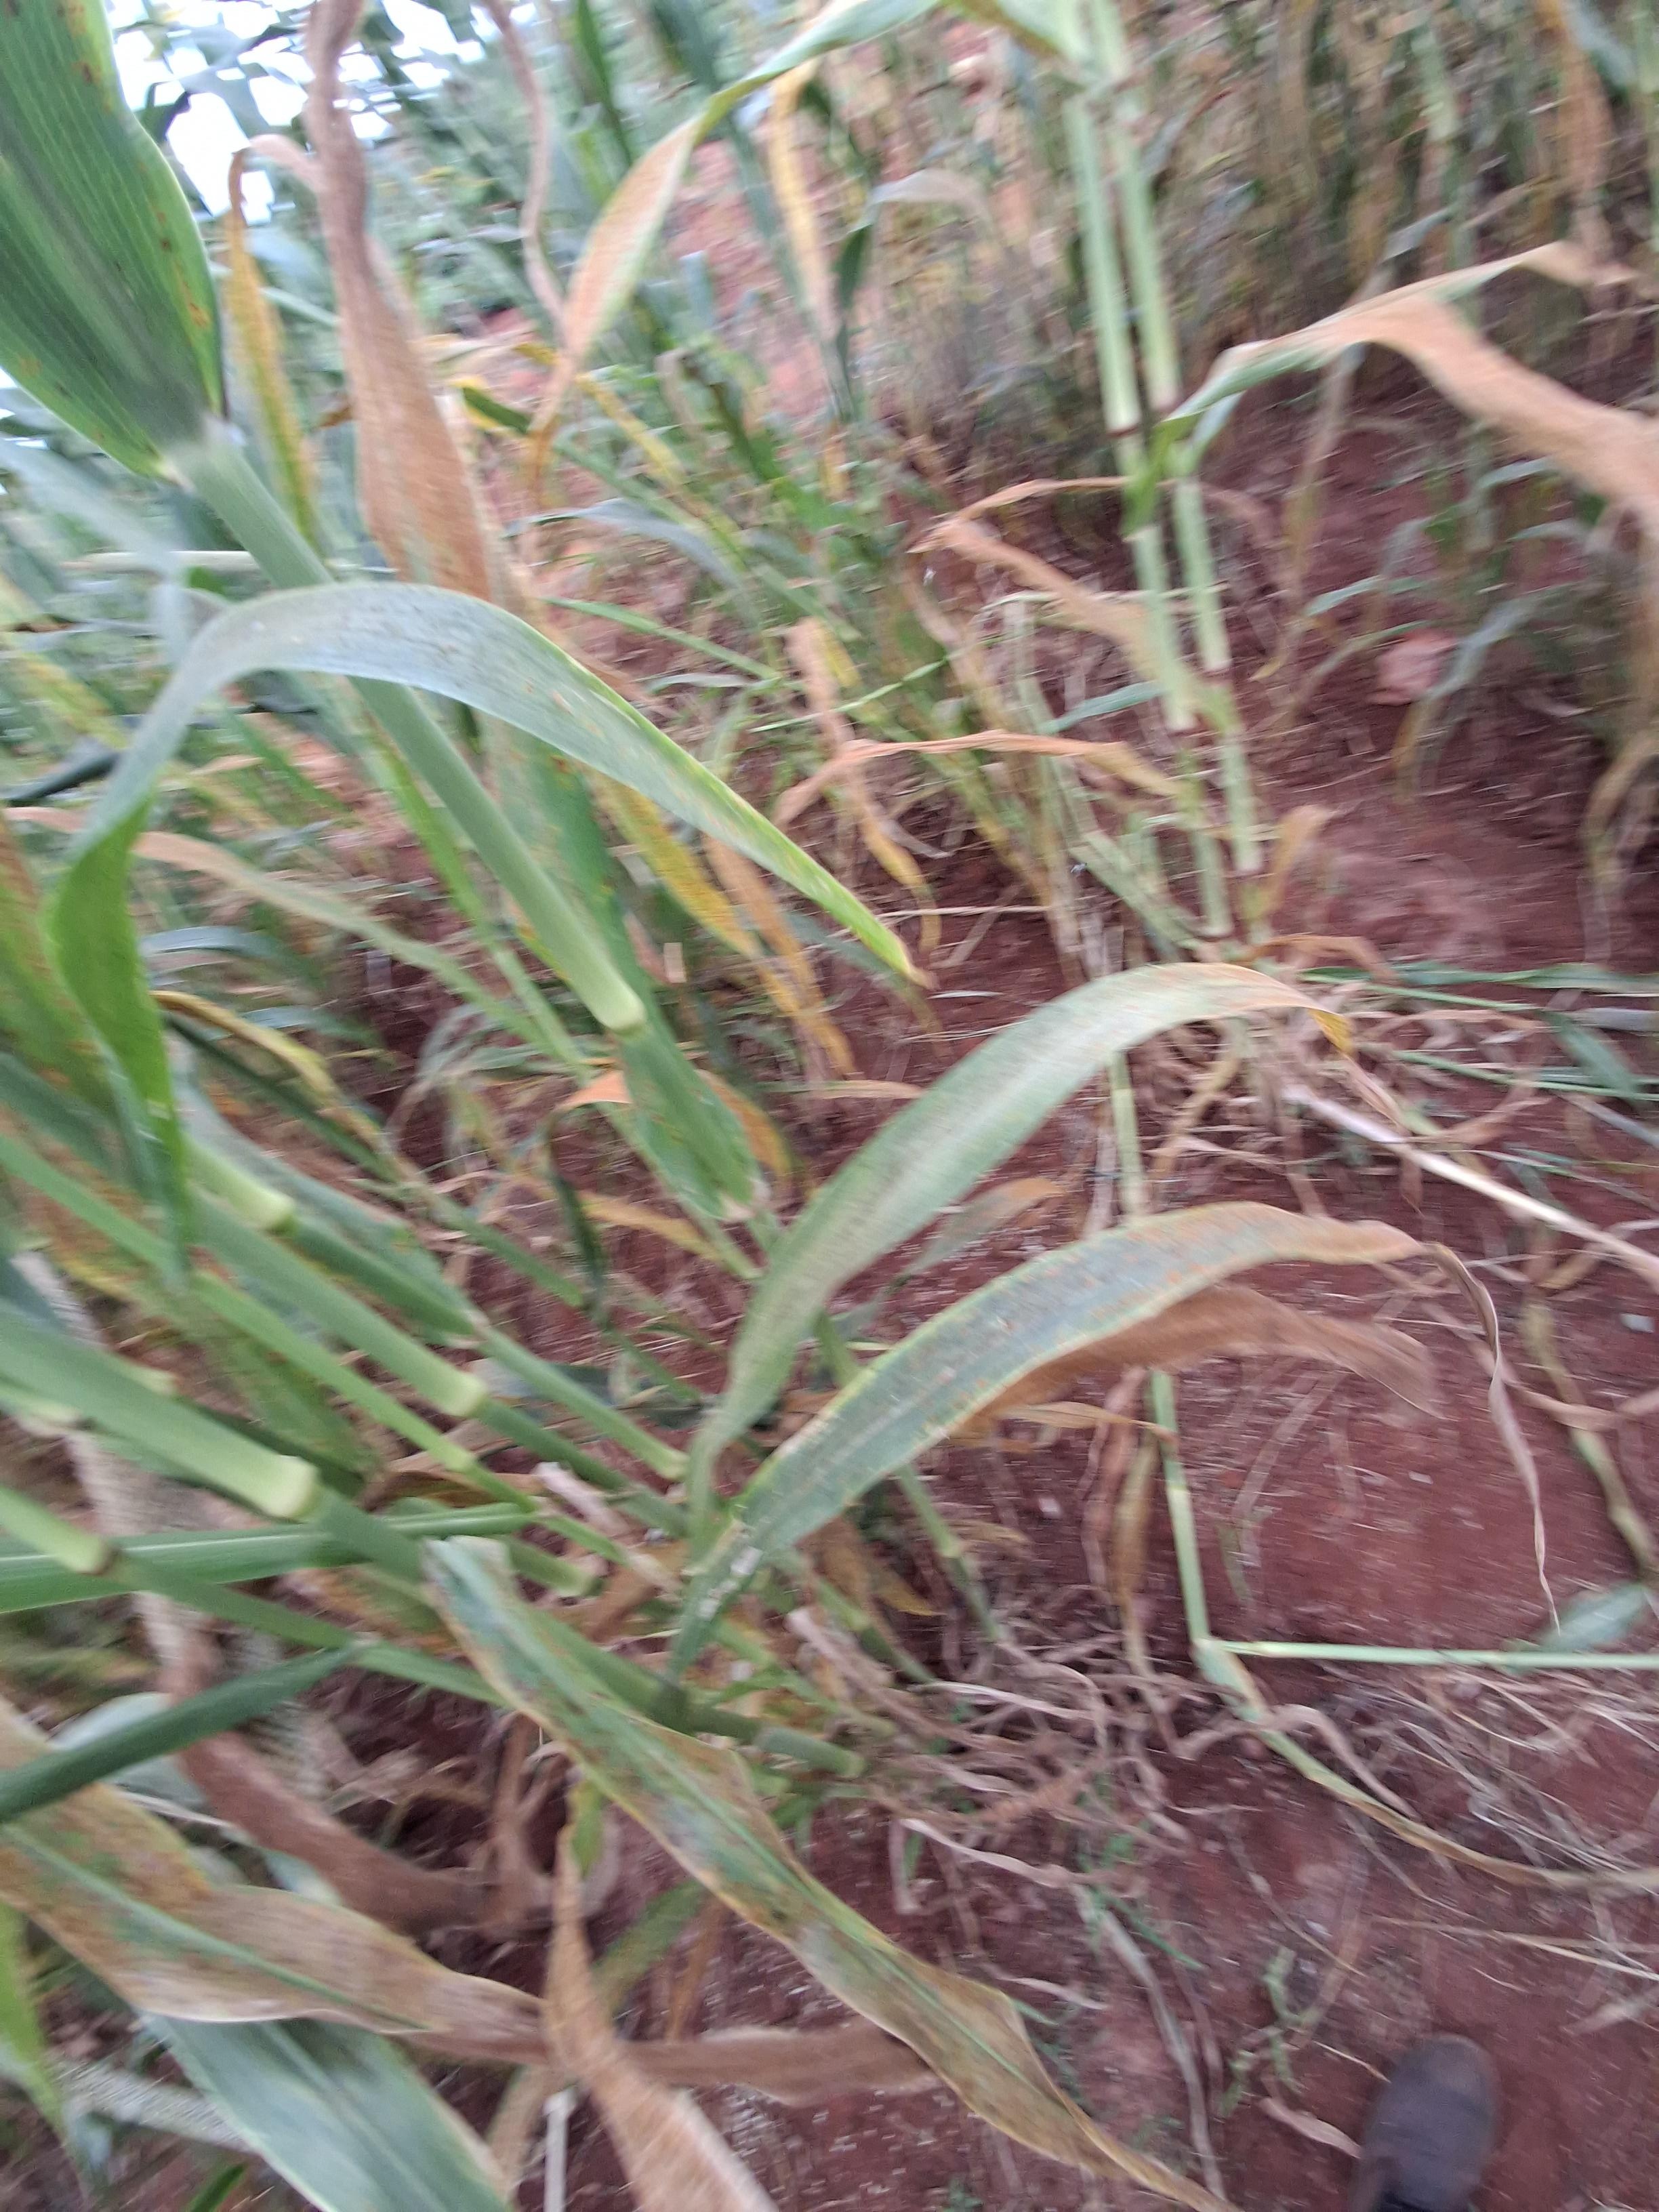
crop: pearl millet
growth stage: filling grain
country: Kenya
